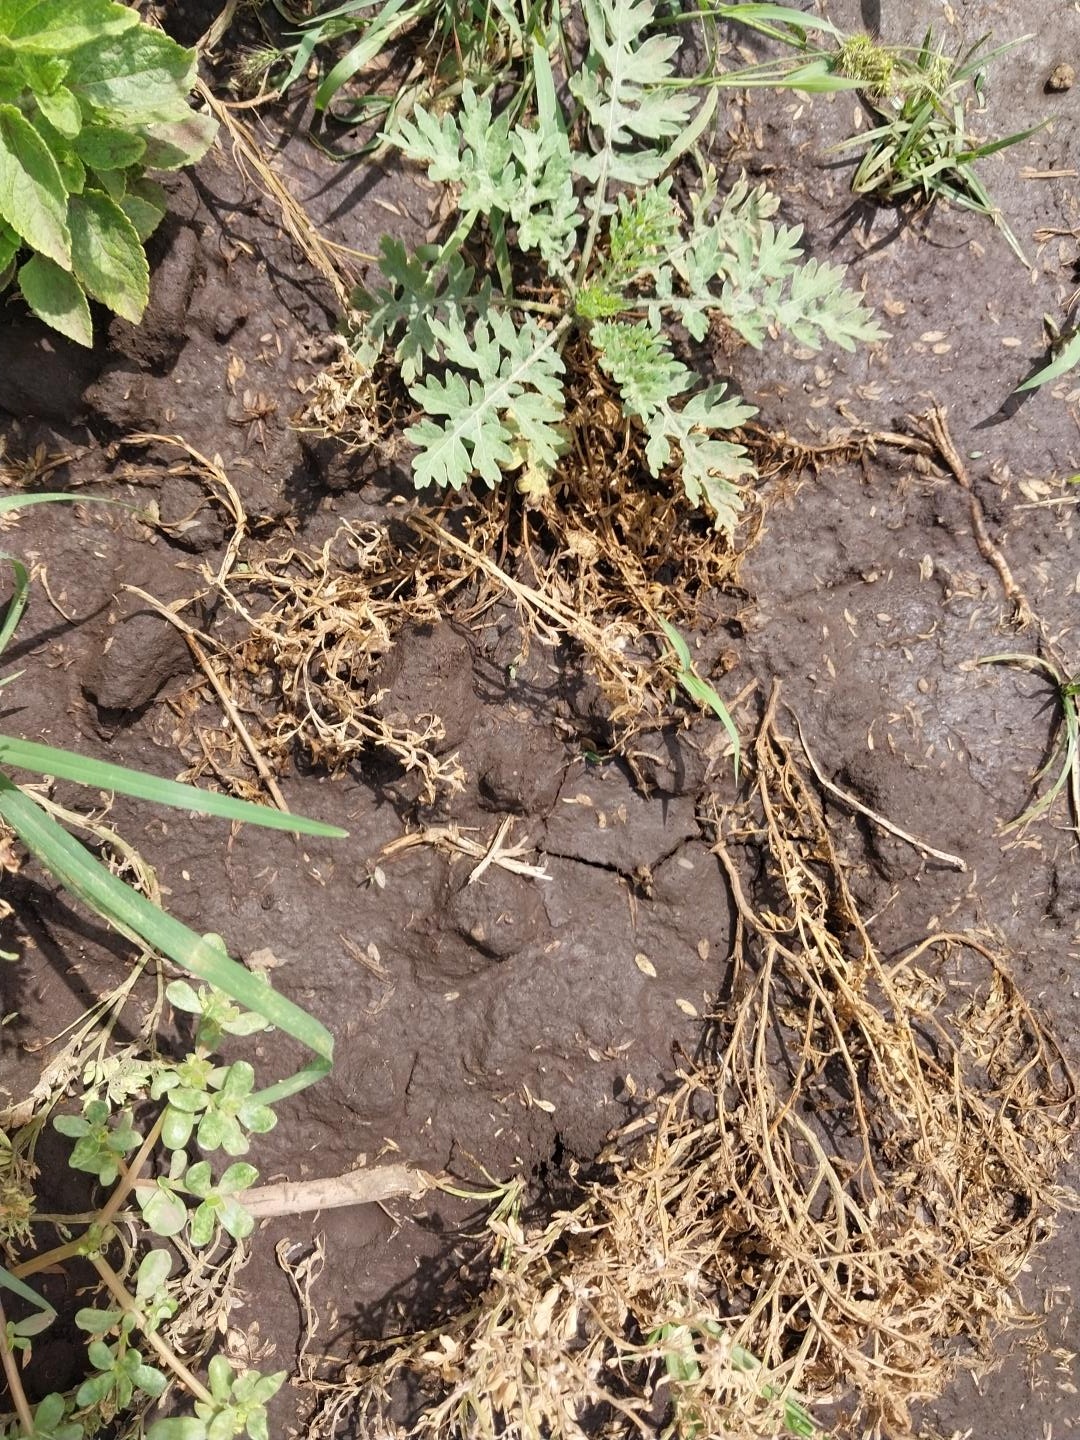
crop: lentil
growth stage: development pod
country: Tanzania
